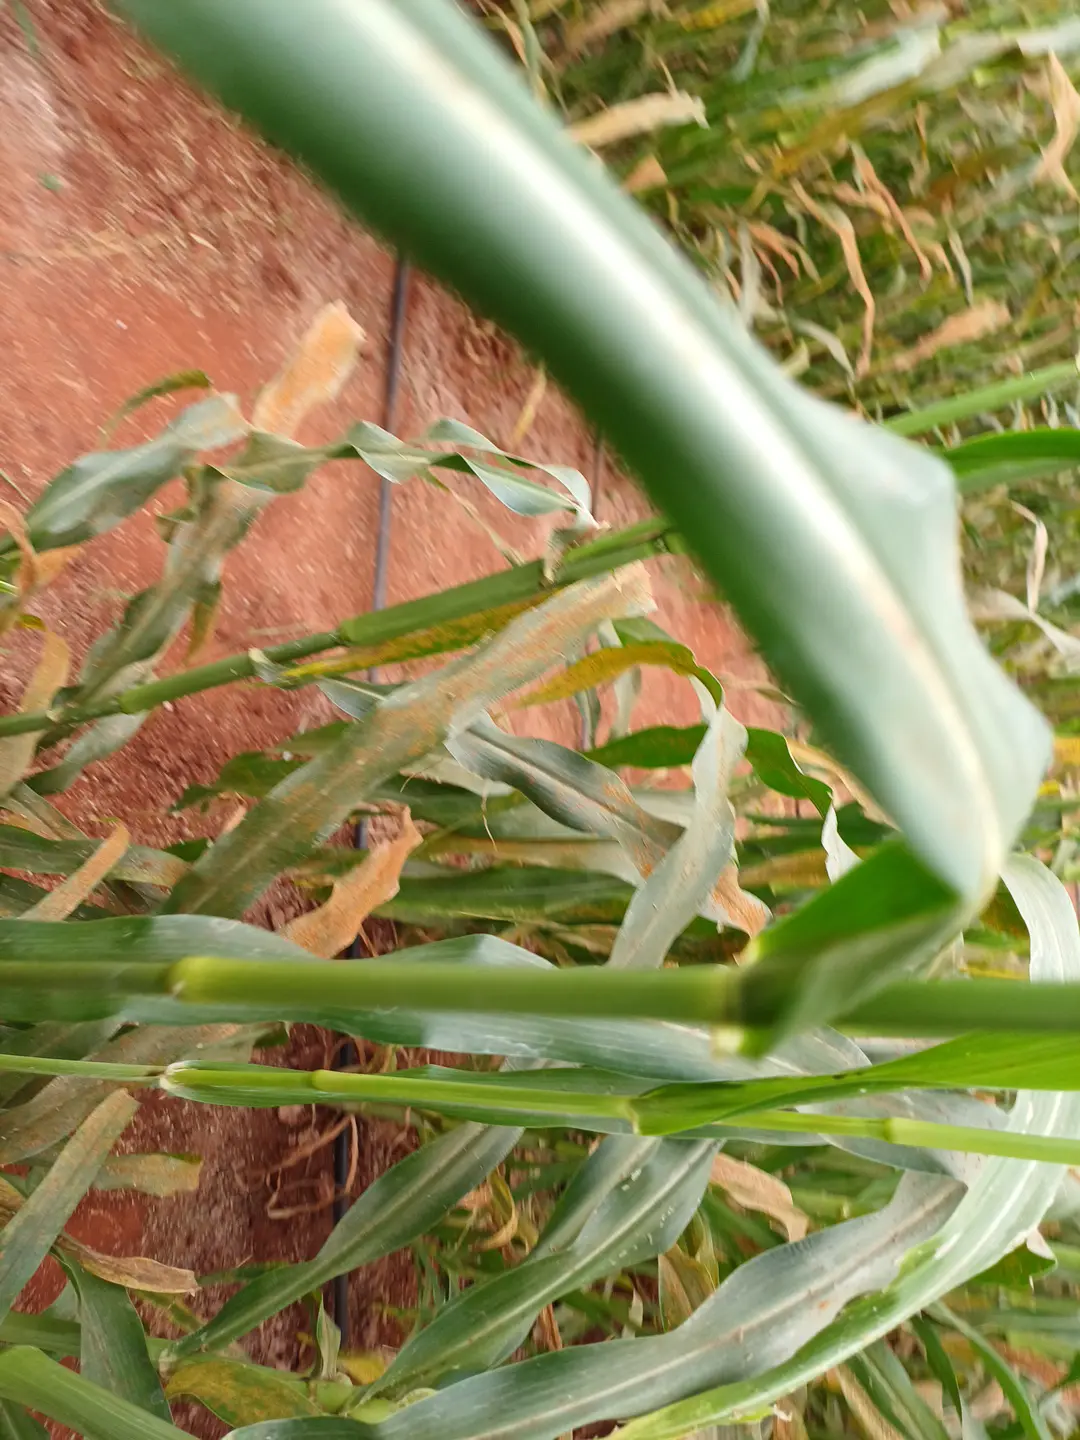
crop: pearl millet
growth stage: filling grain
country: Kenya
